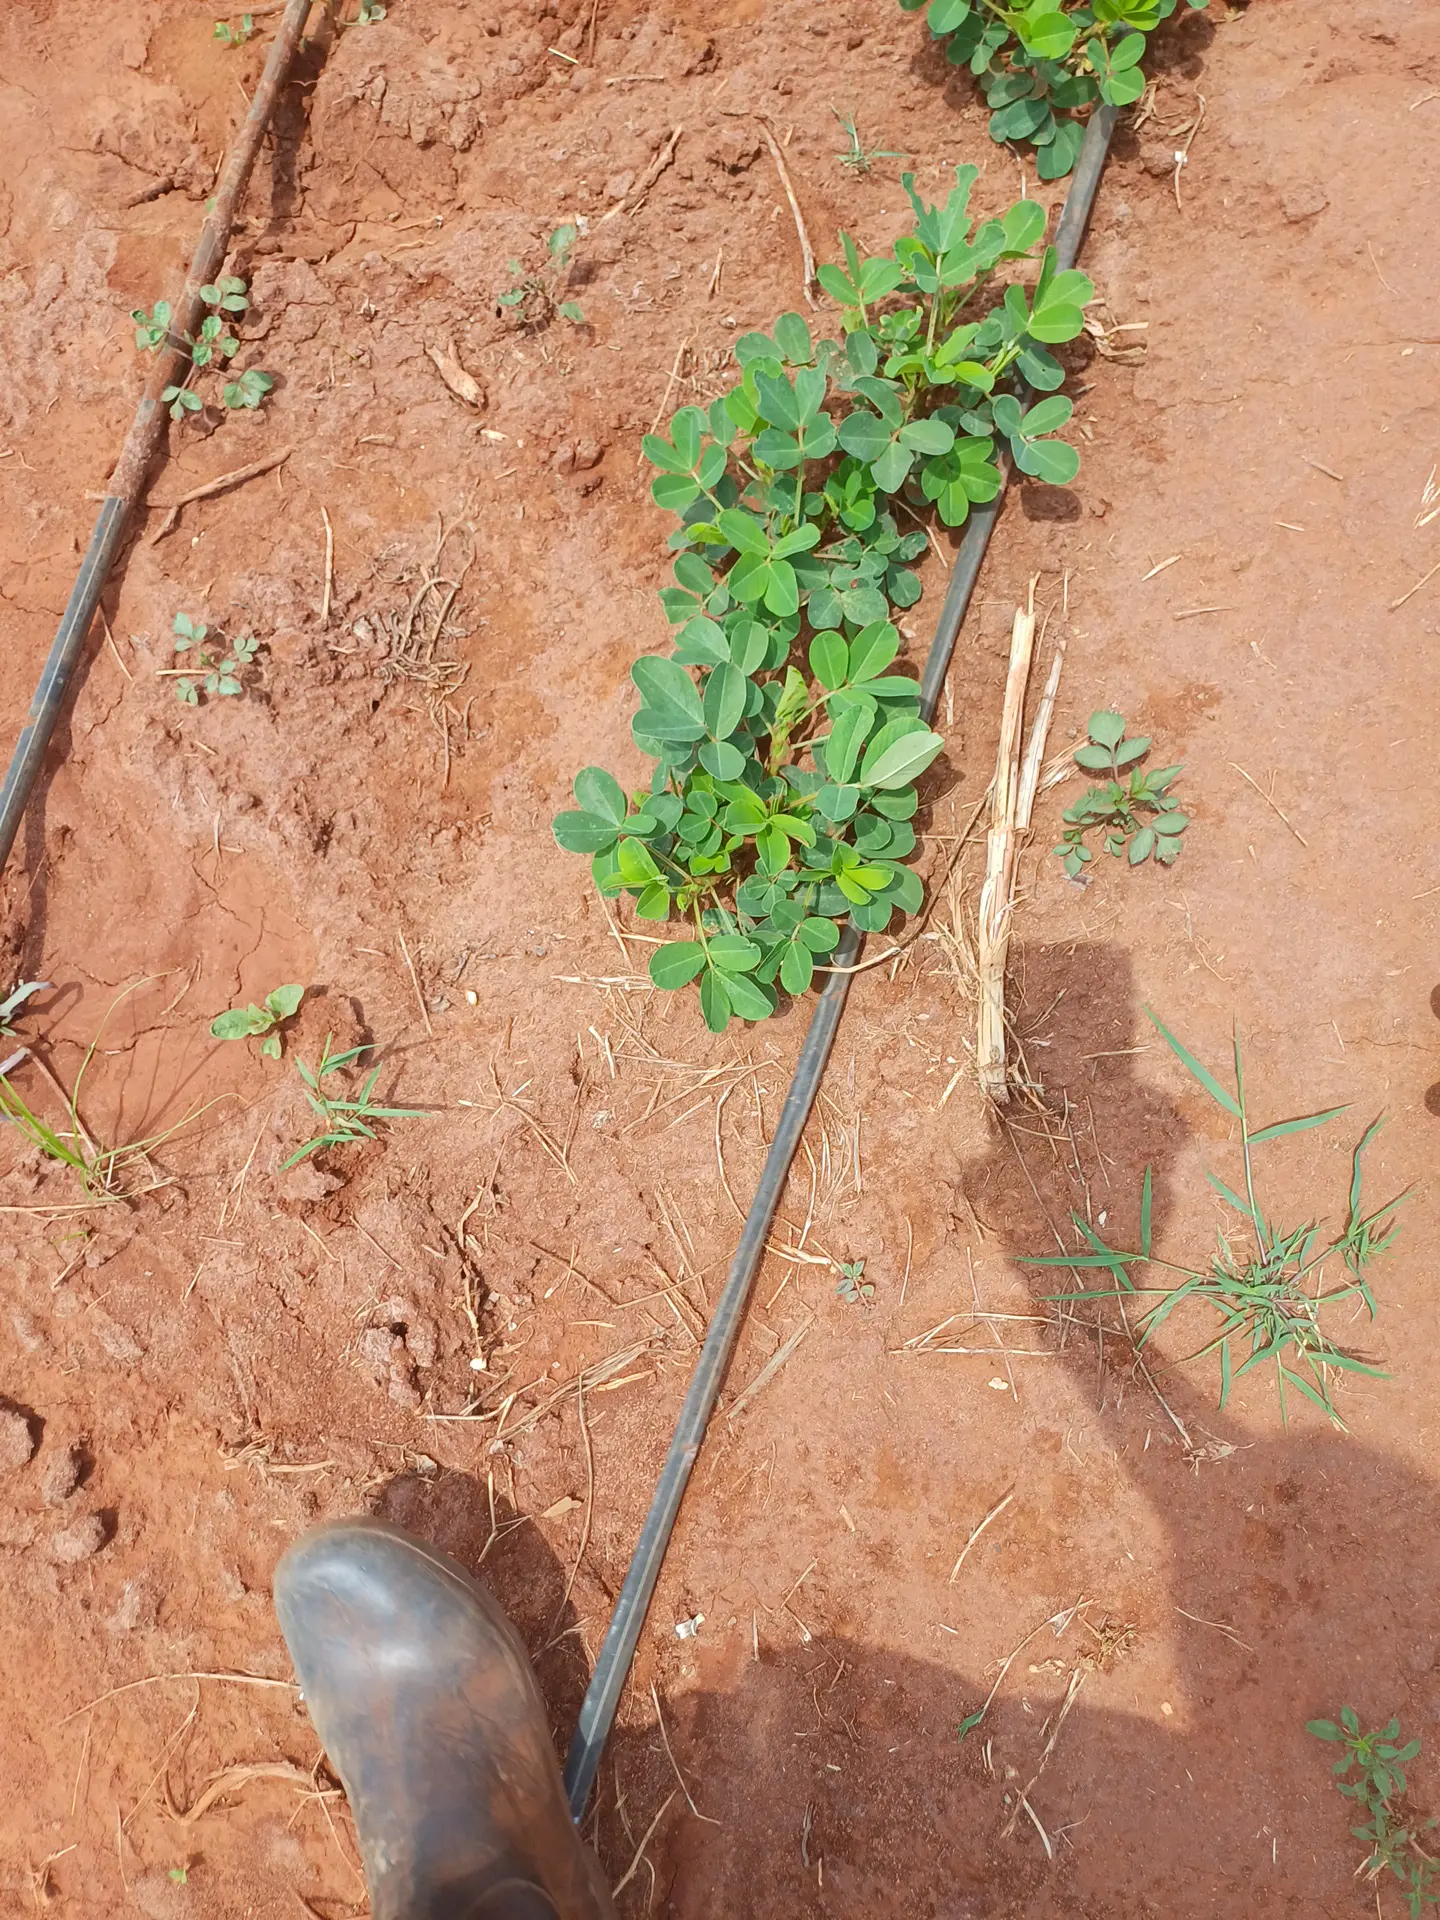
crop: groundnut
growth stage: vegetative
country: Kenya
